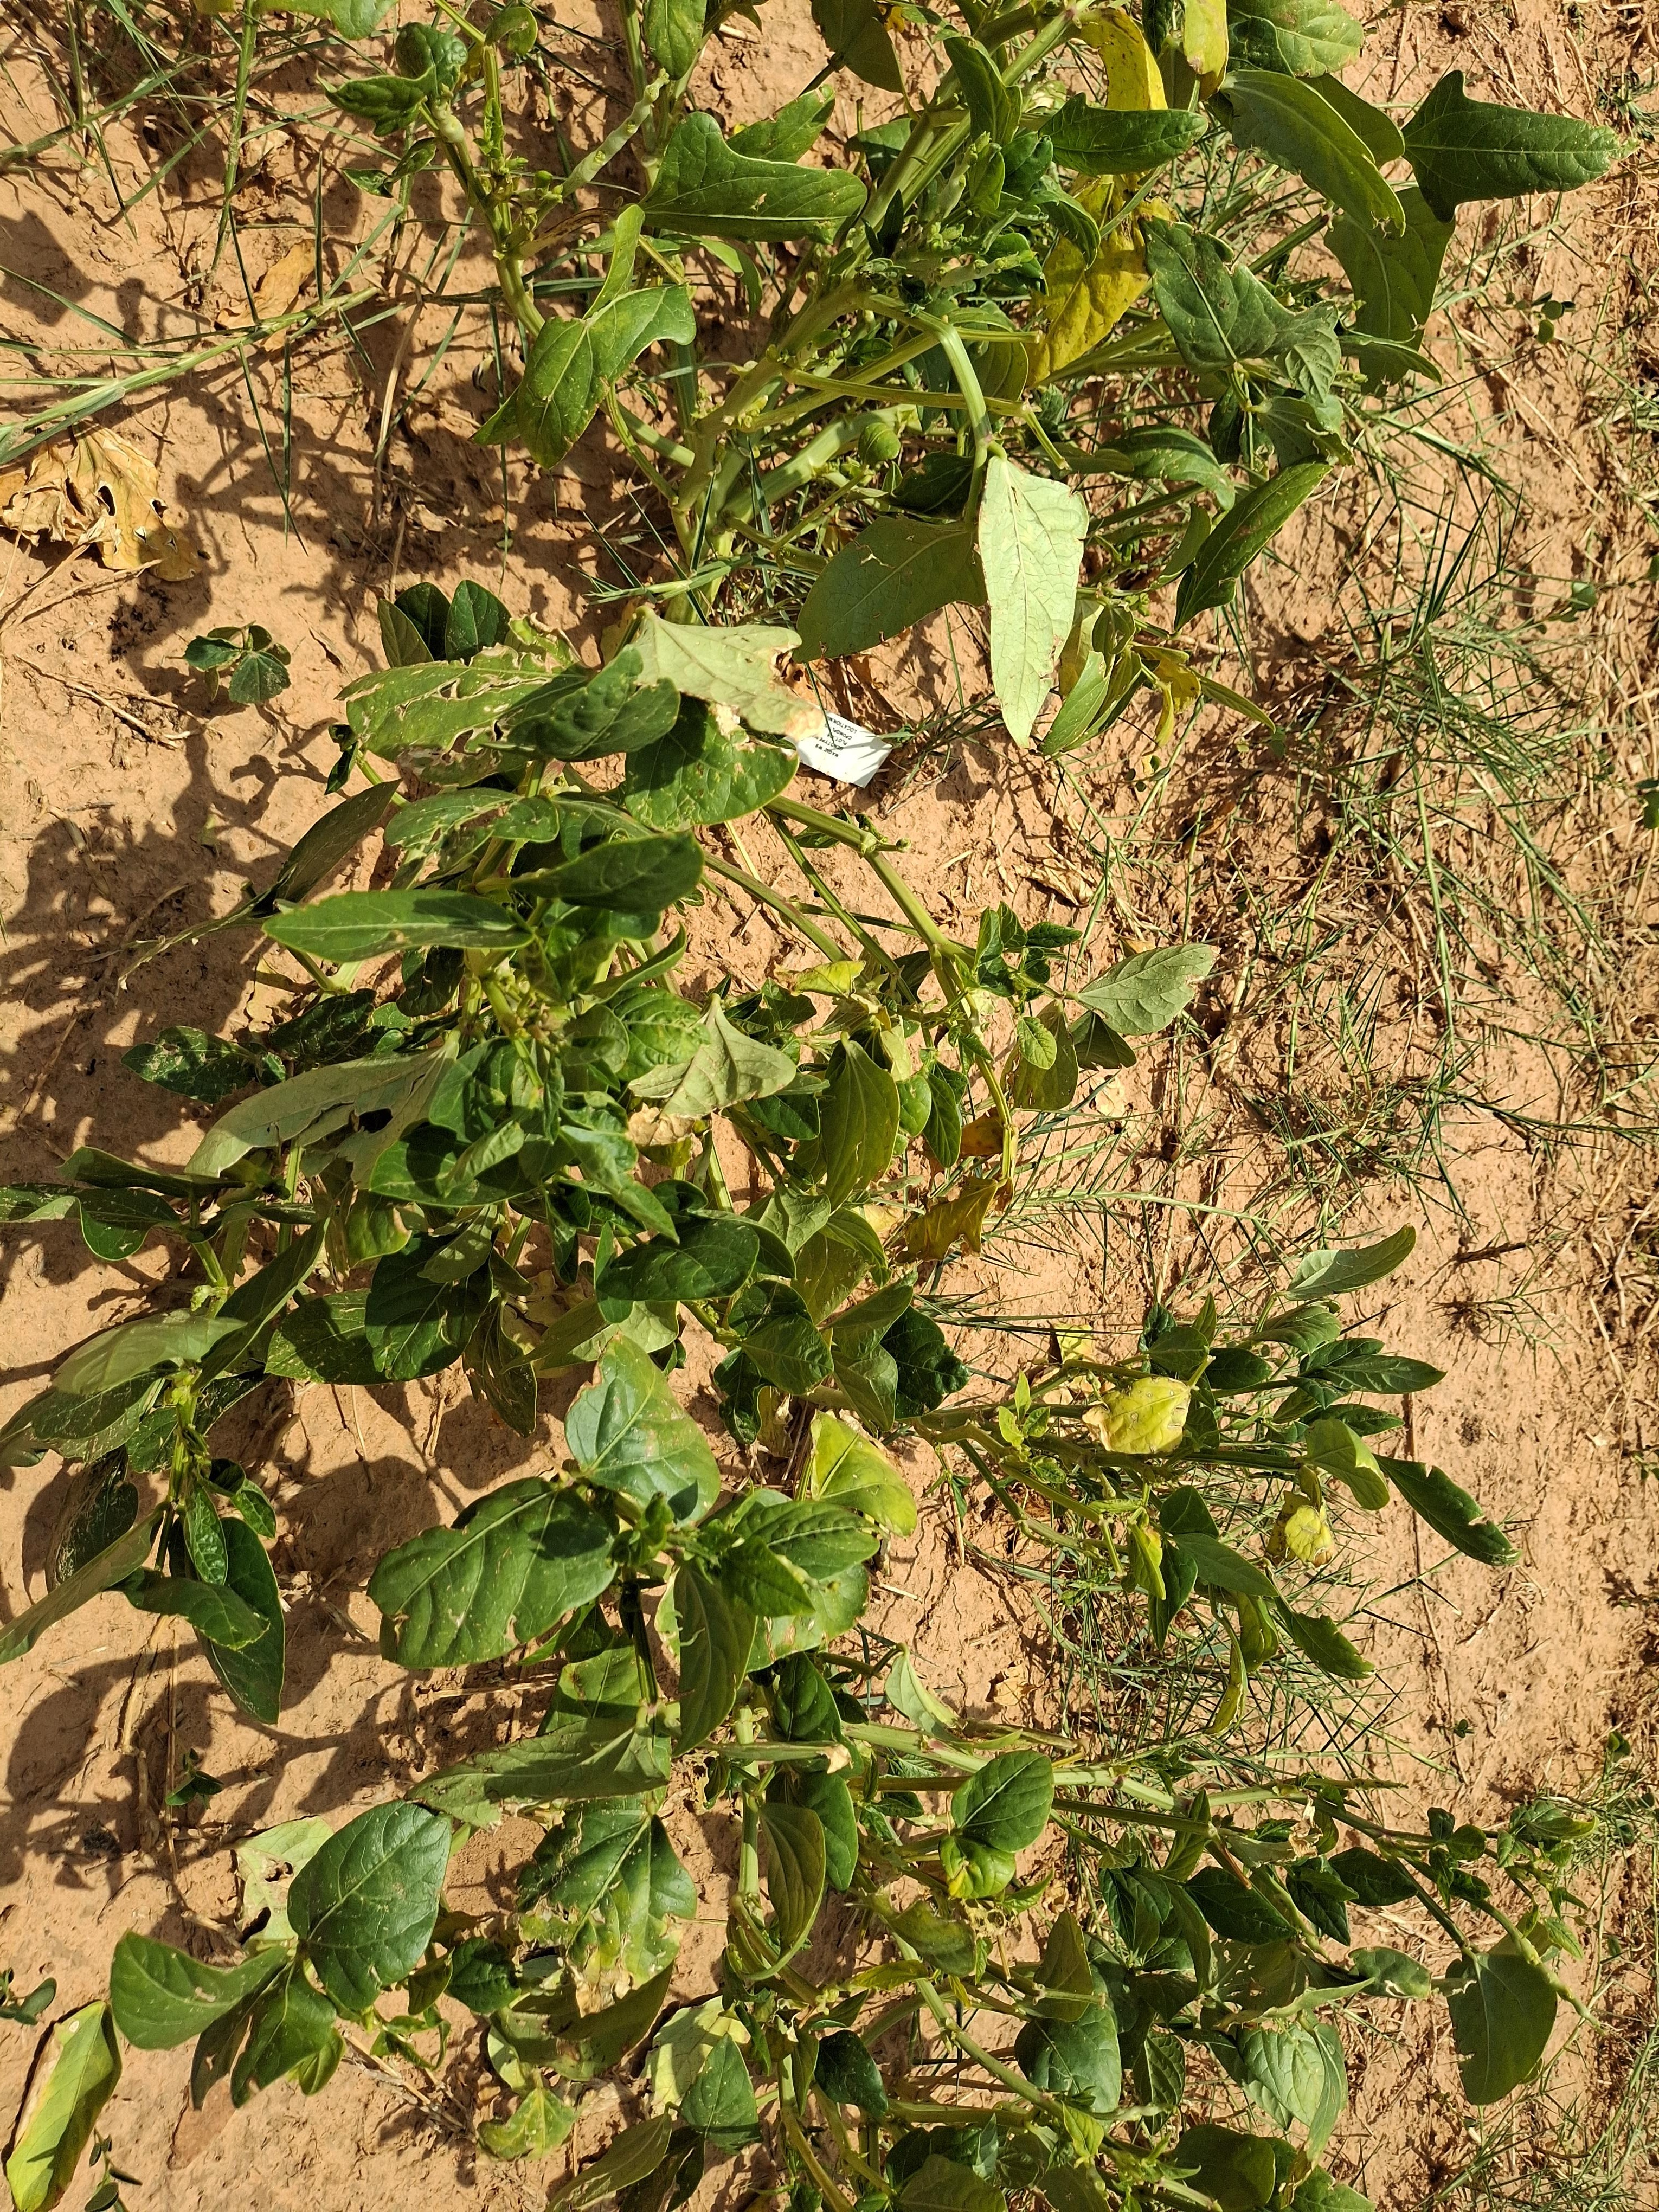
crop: cowpea
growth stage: harvest maturity
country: Nigeria
